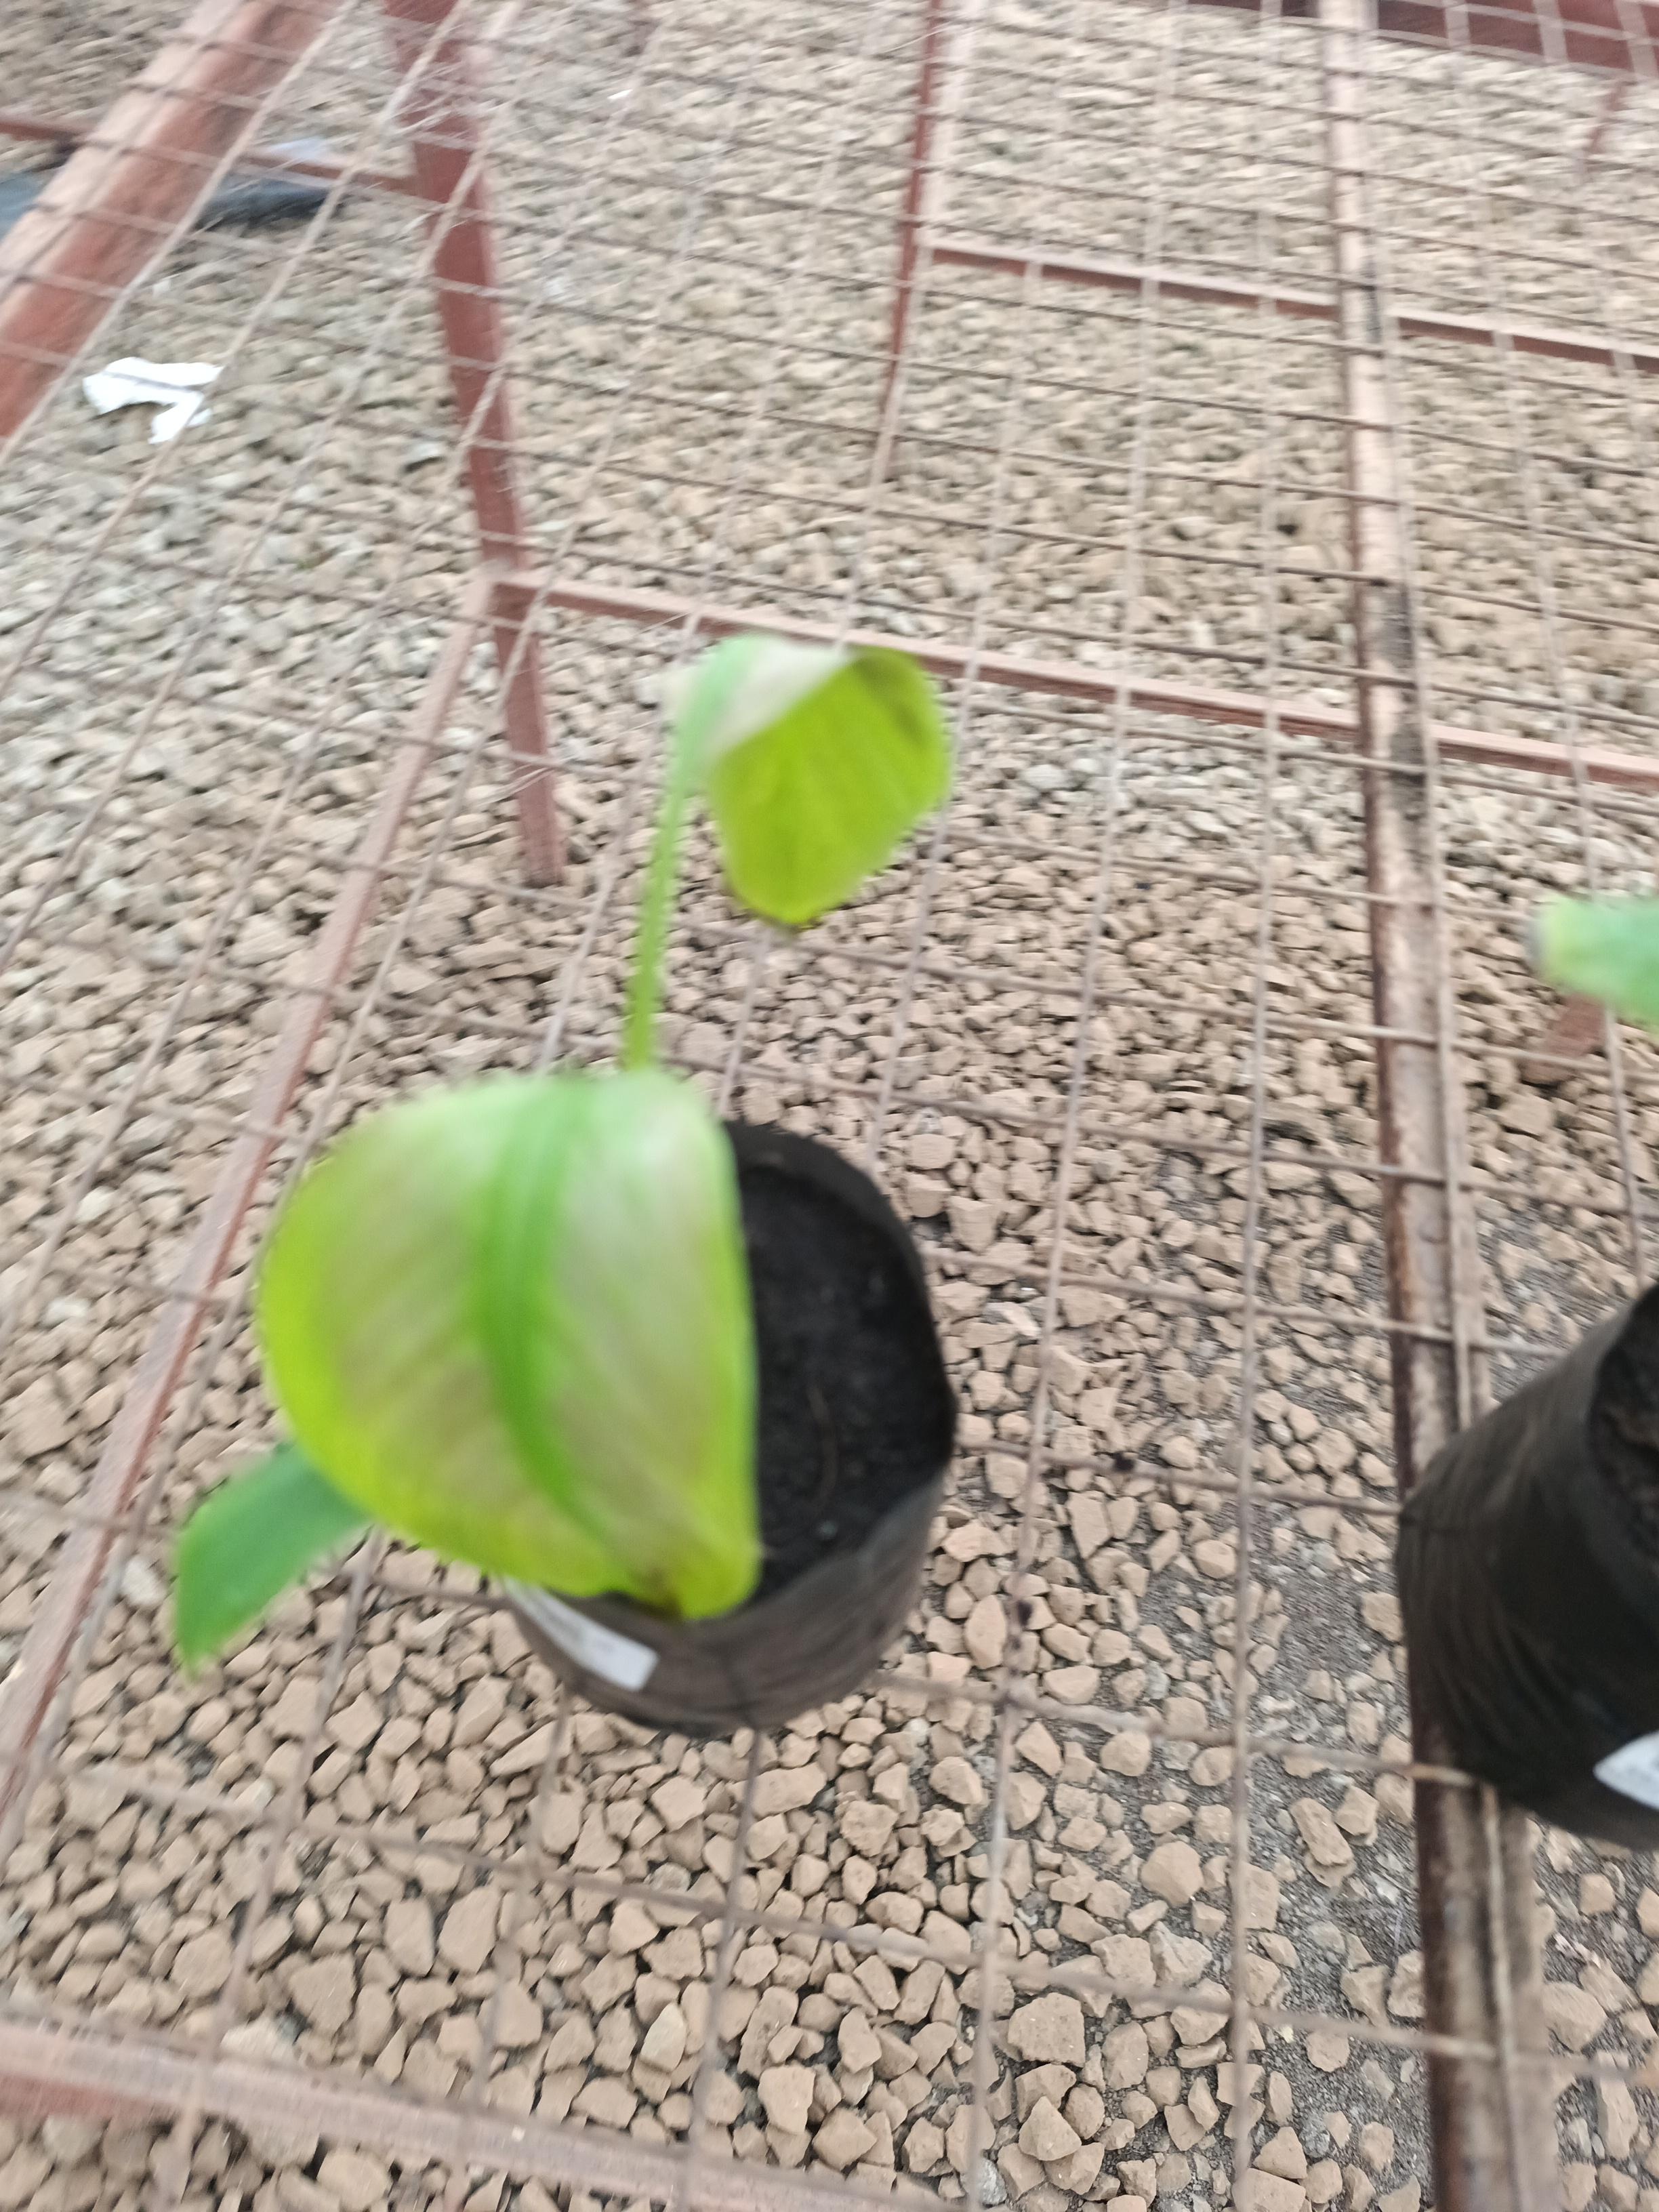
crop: banana
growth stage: vegetative
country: Tanzania
